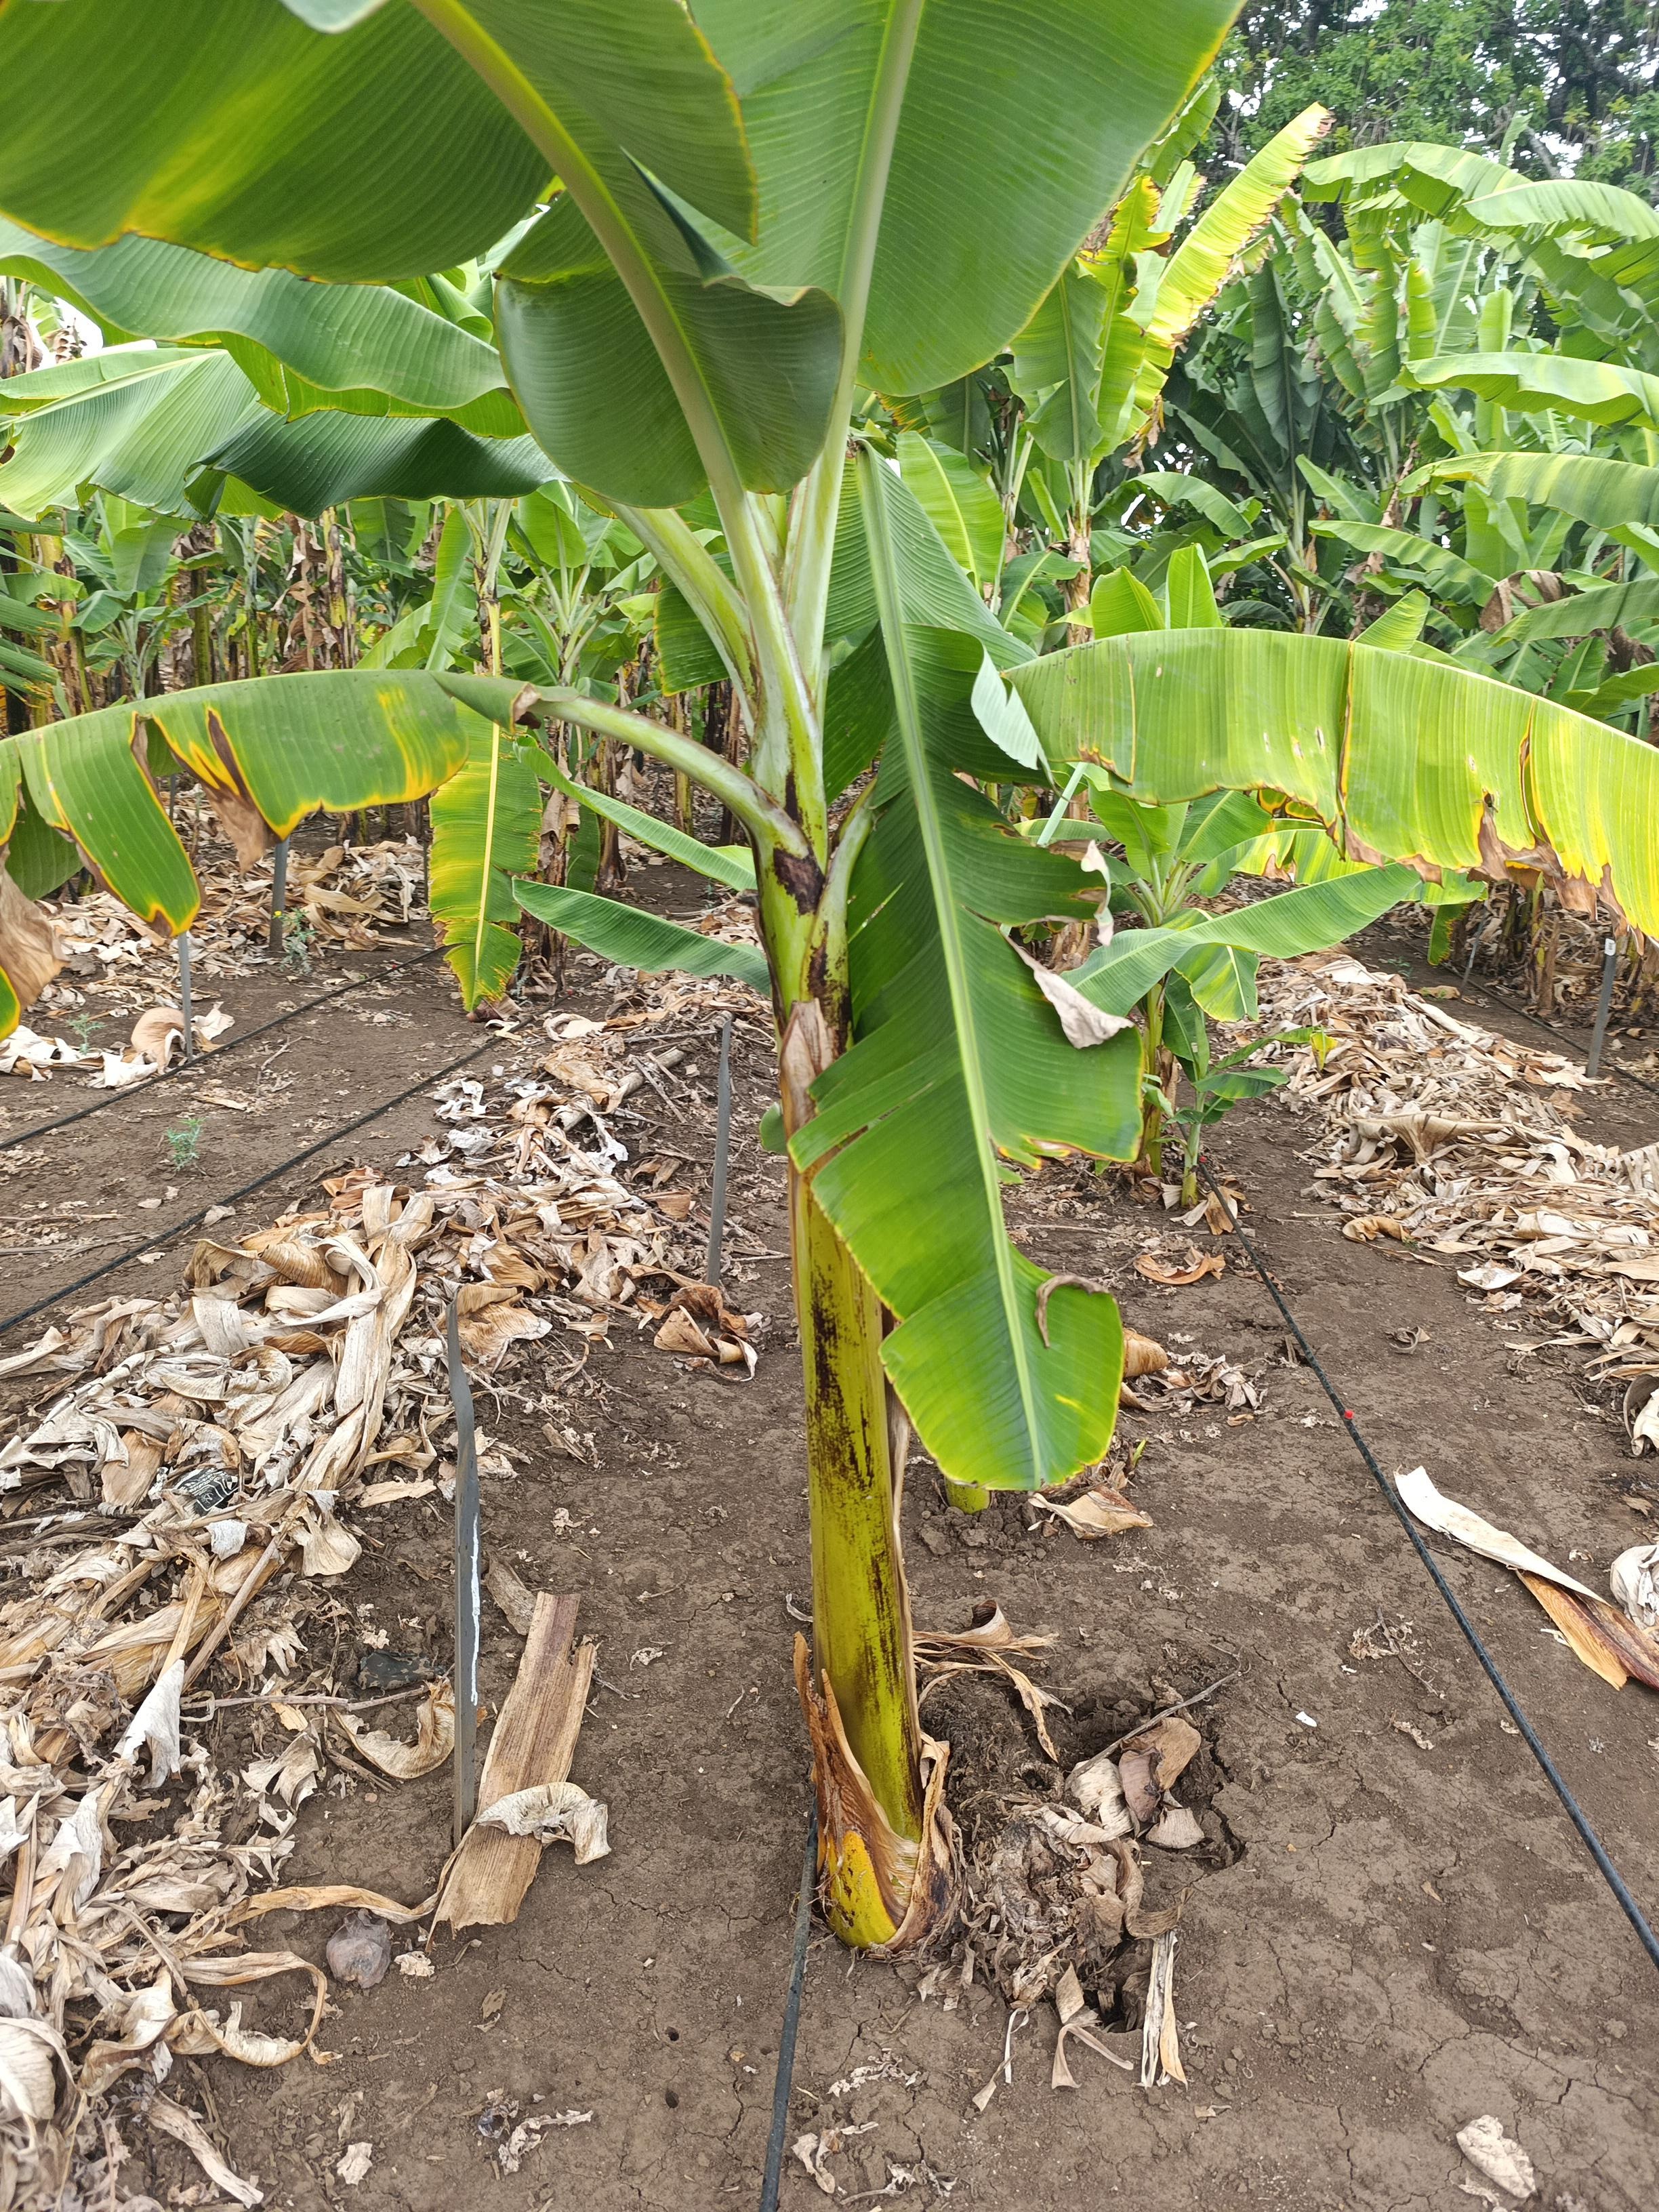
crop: banana
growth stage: vegetative
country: Tanzania
